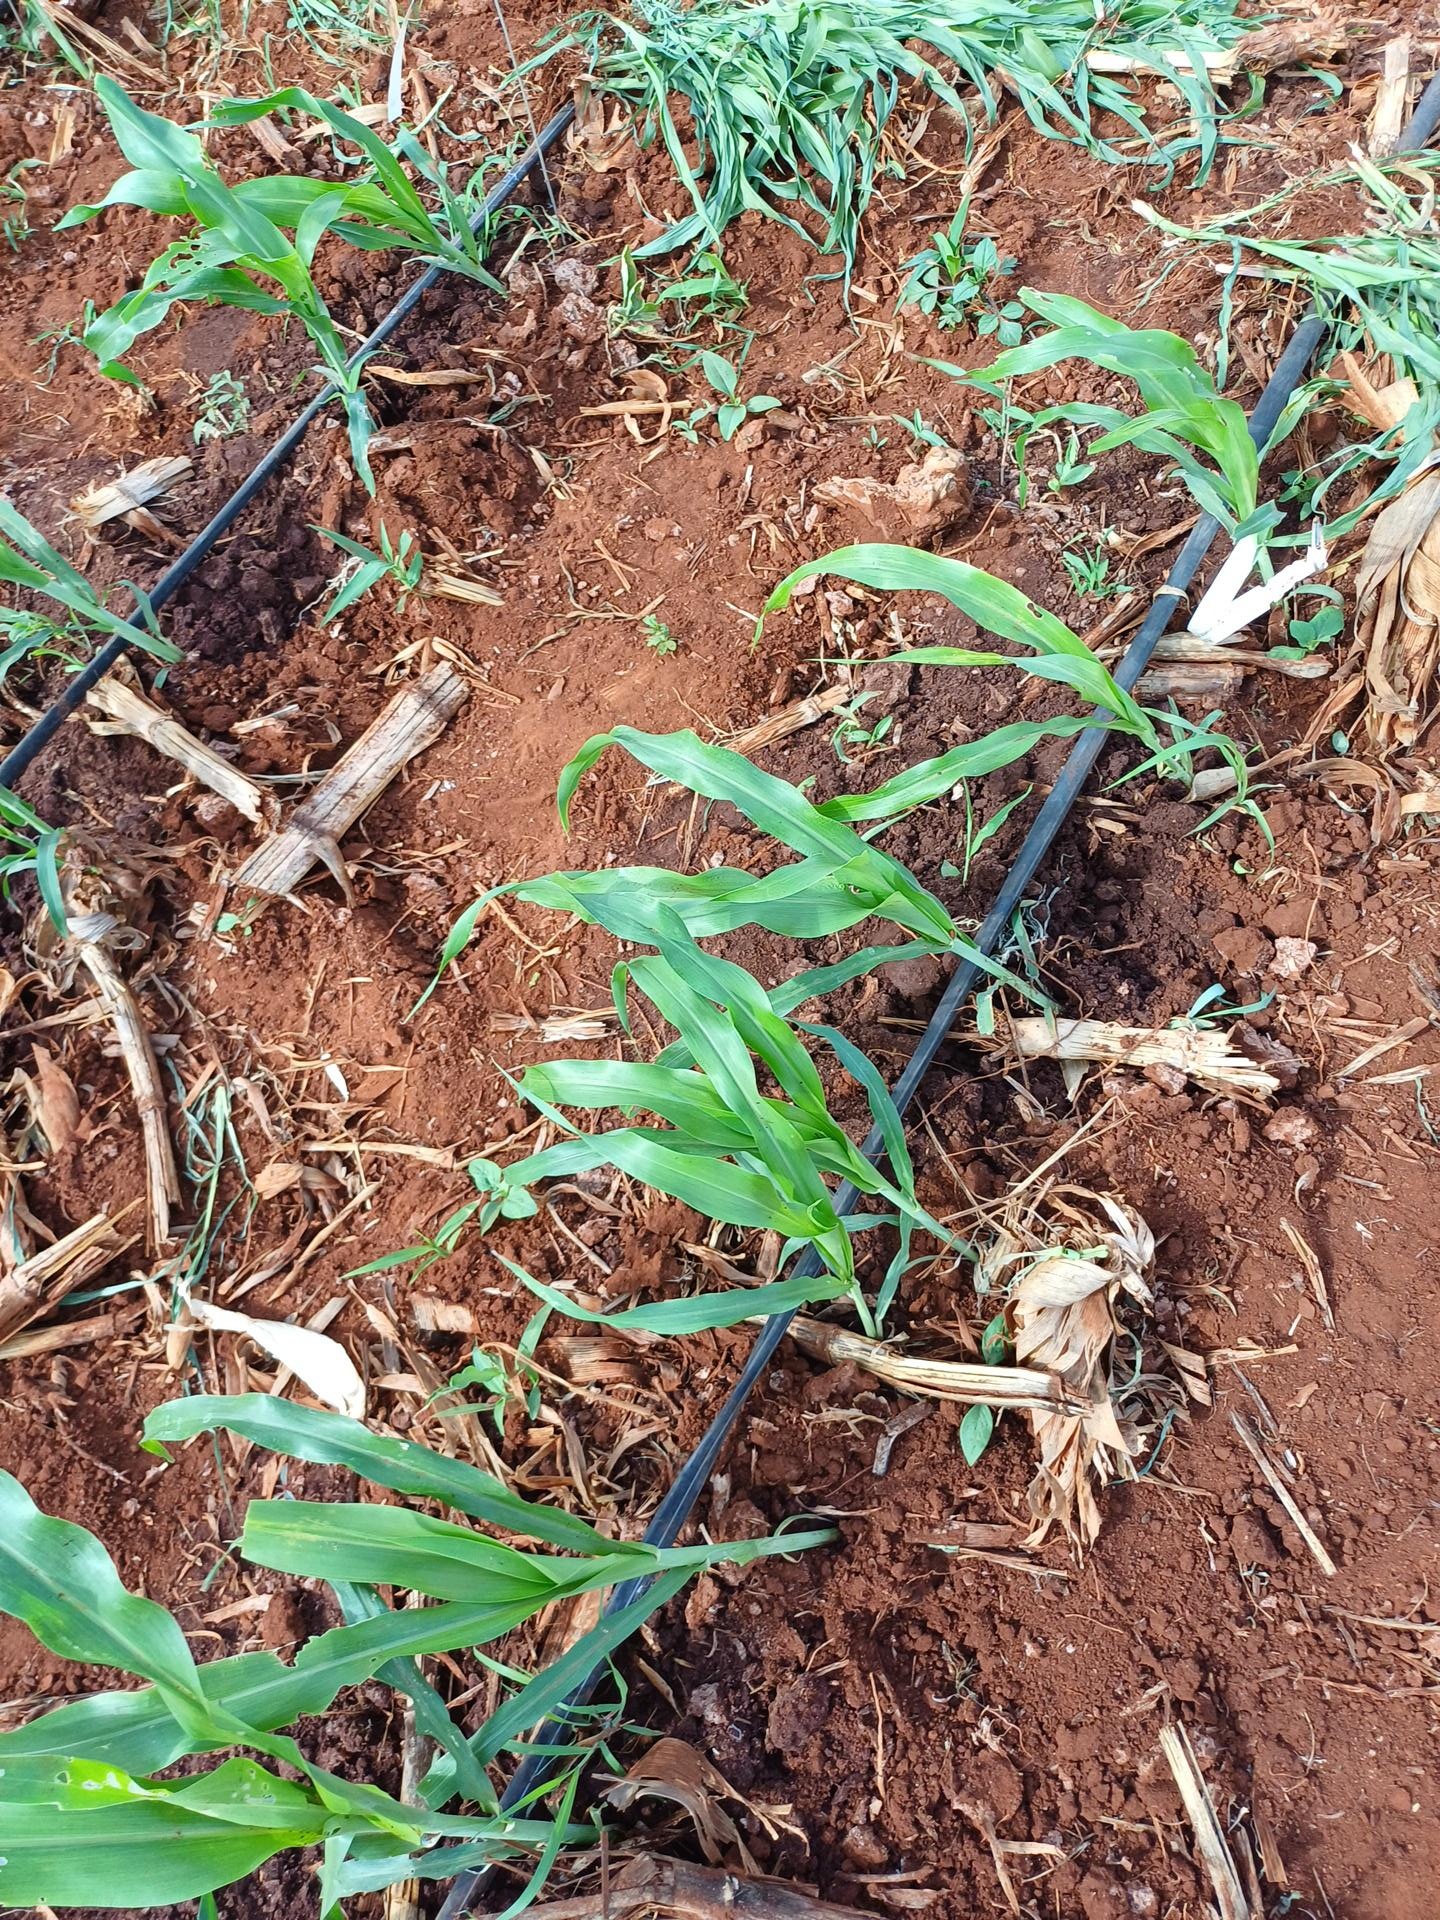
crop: sorghum
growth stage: vegetative
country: Kenya
